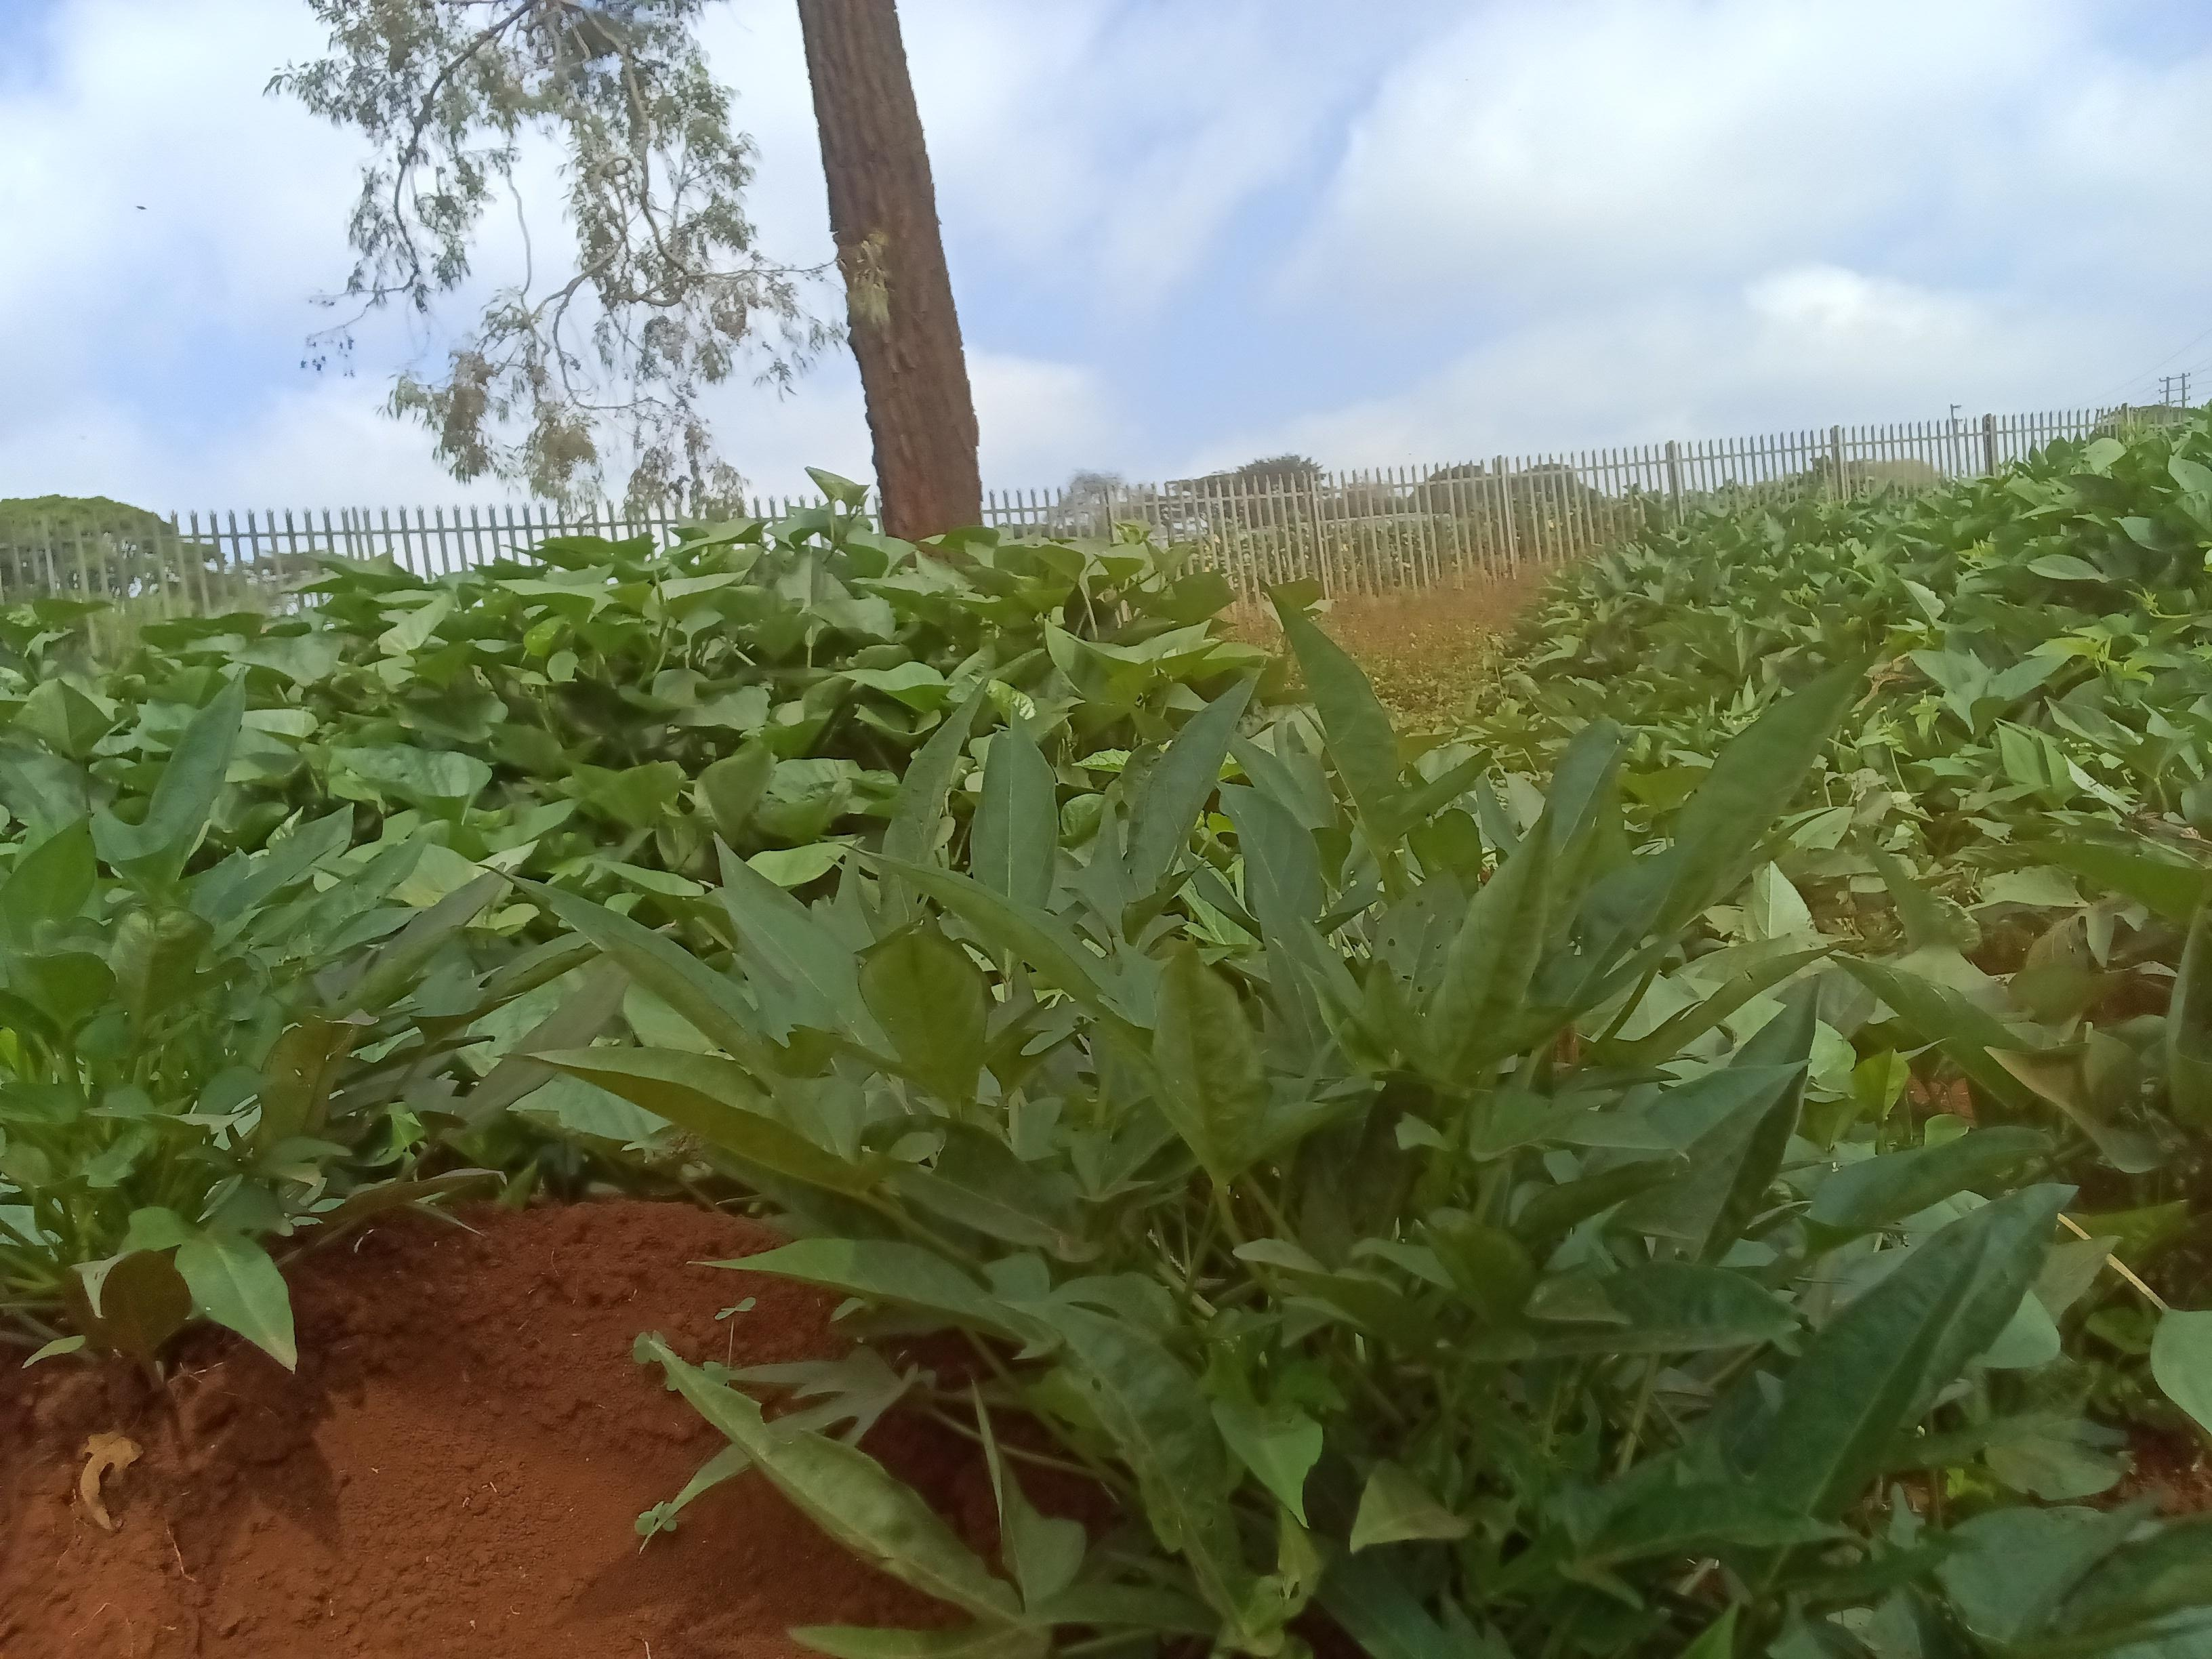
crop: sweet potato
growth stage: vegetative
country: Kenya
